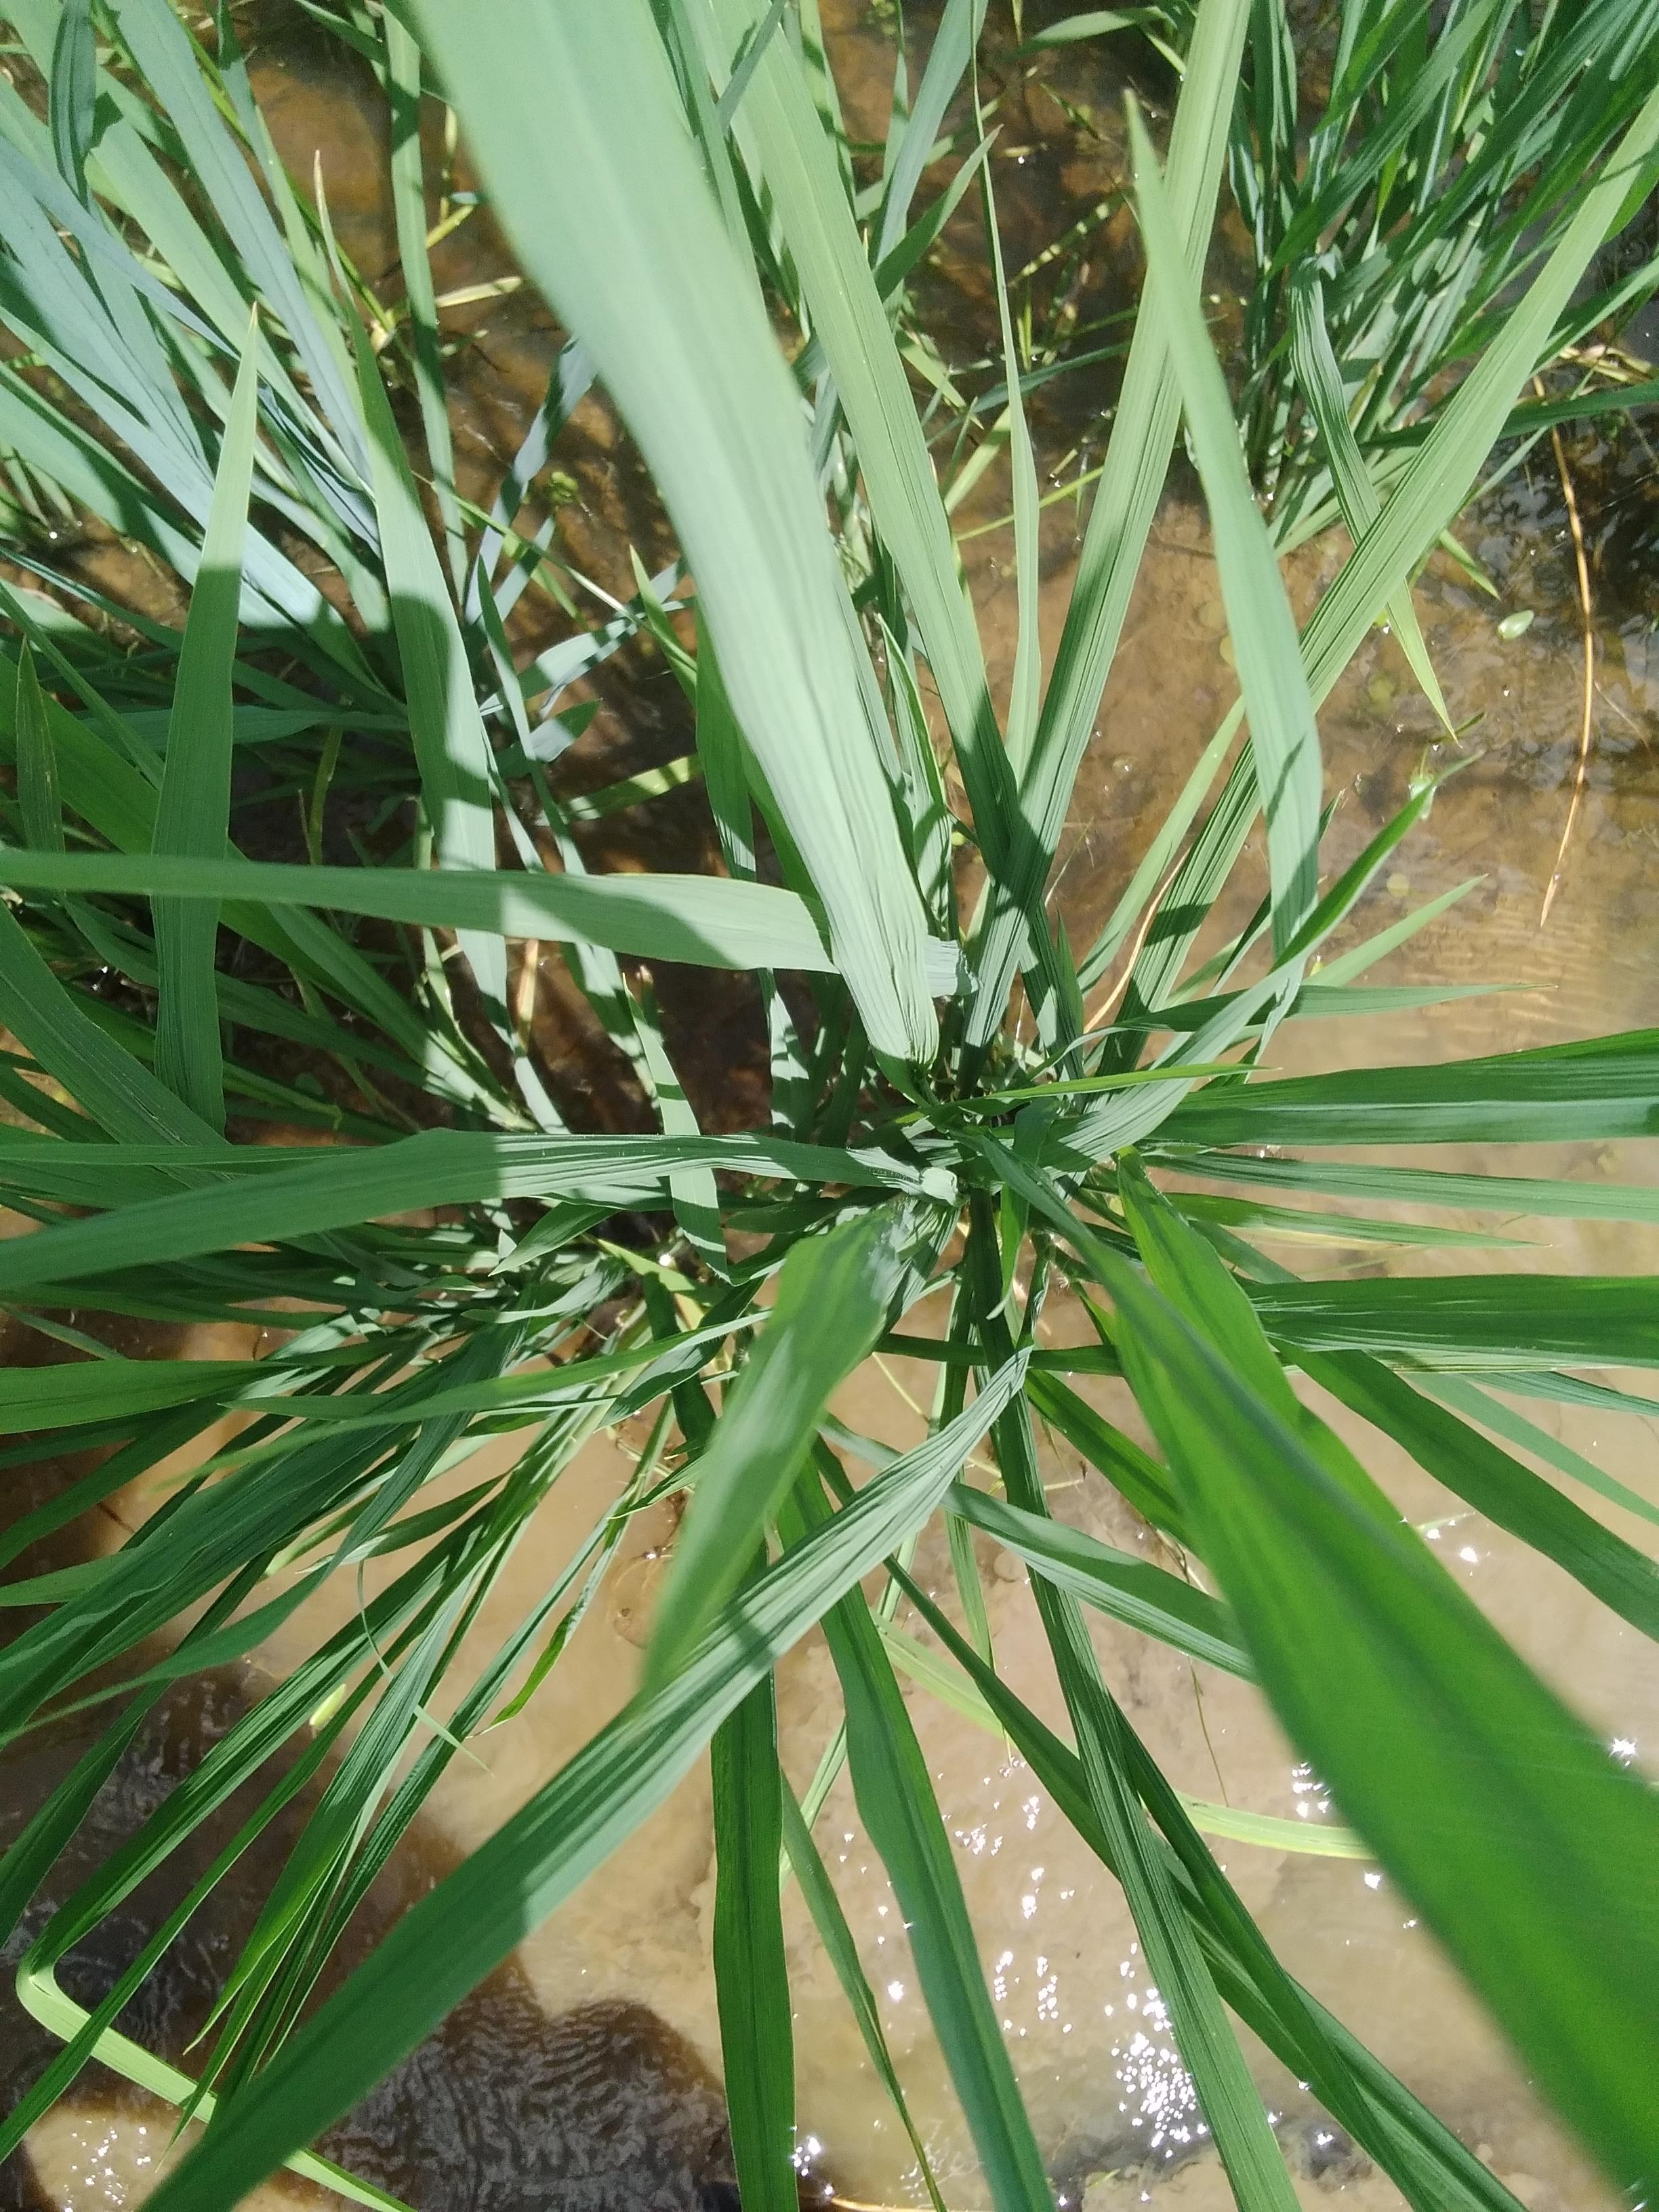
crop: rice
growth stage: elongation stem
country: Nigeria
